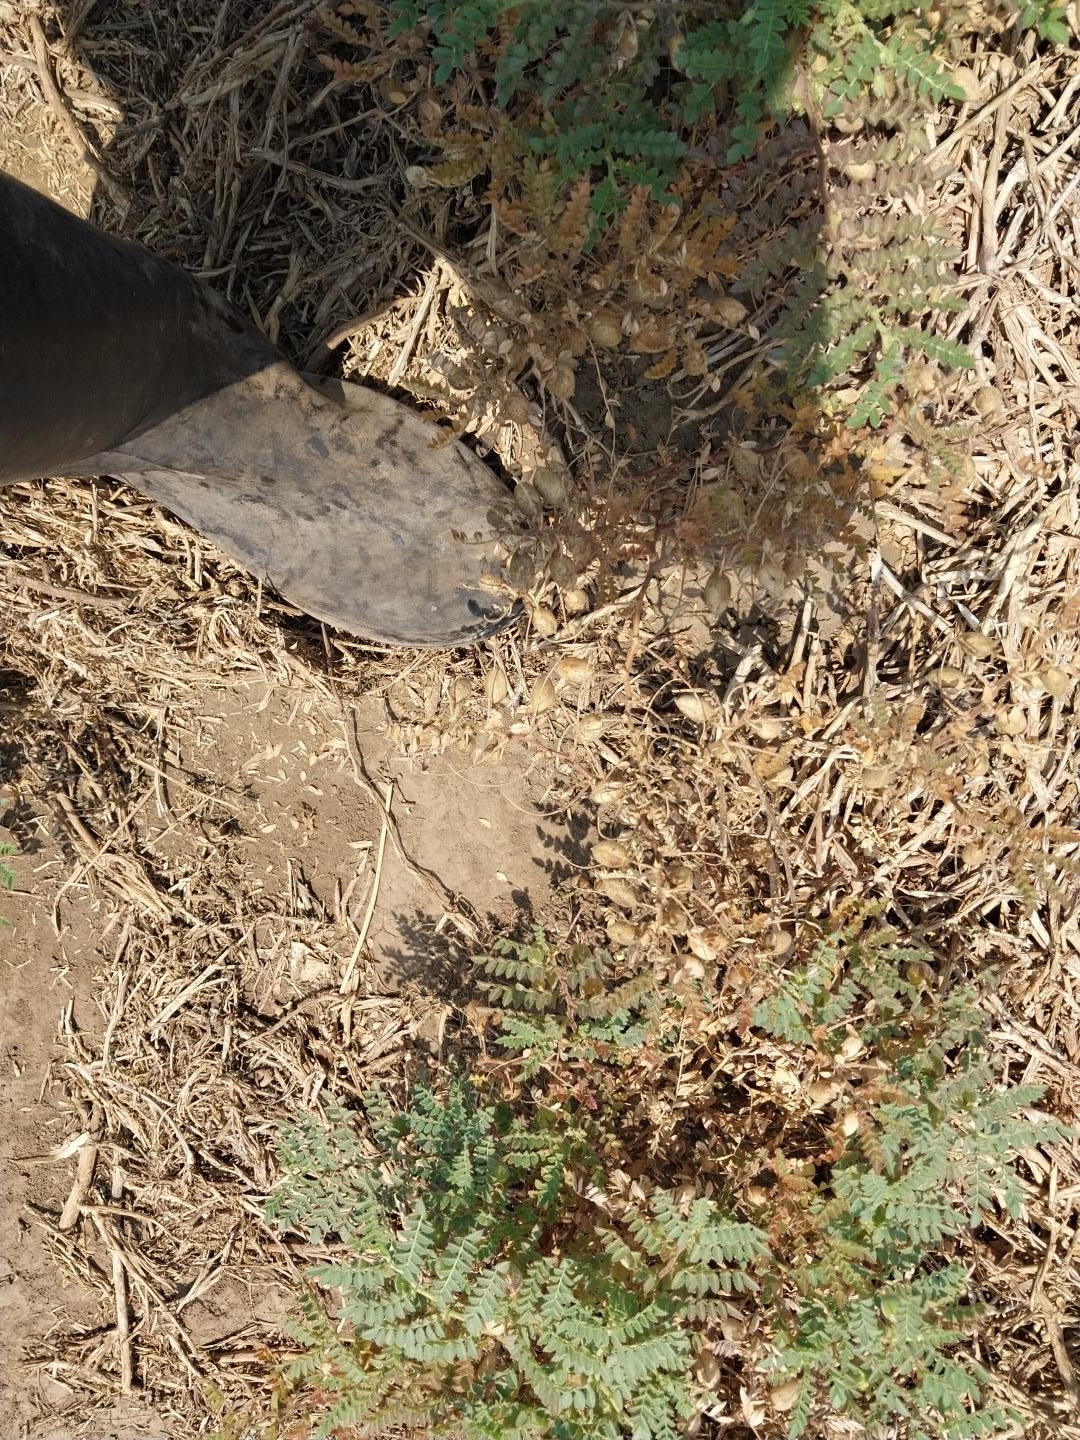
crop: chickpea
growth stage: development pod
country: Tanzania
